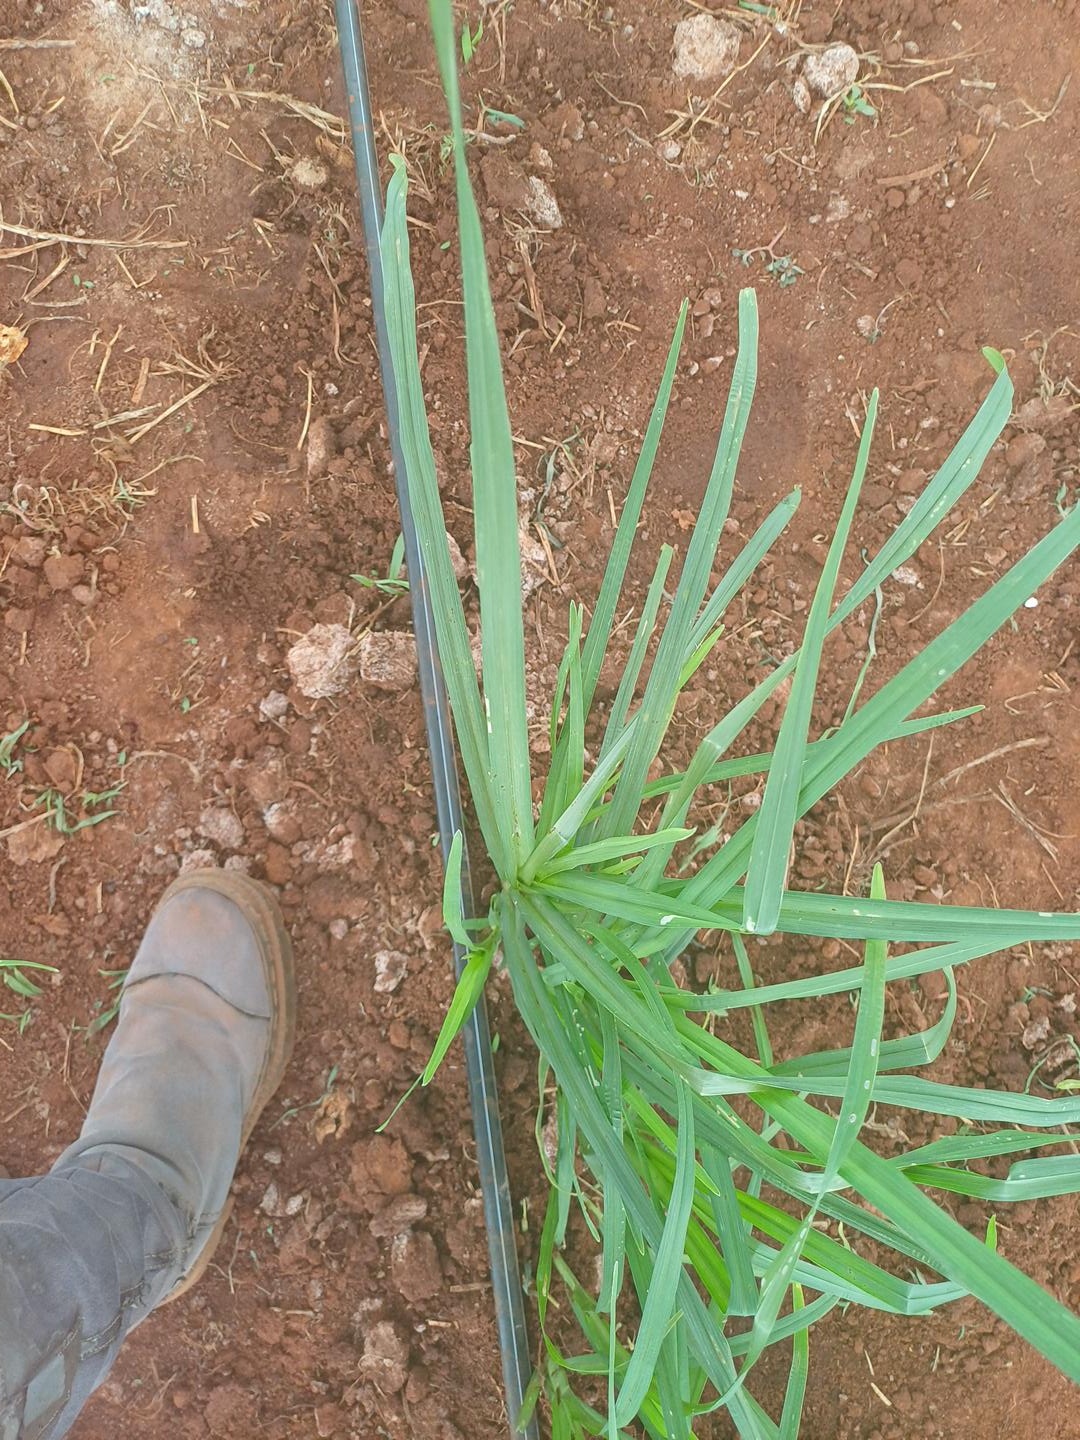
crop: finger millet
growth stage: vegetative
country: Kenya
